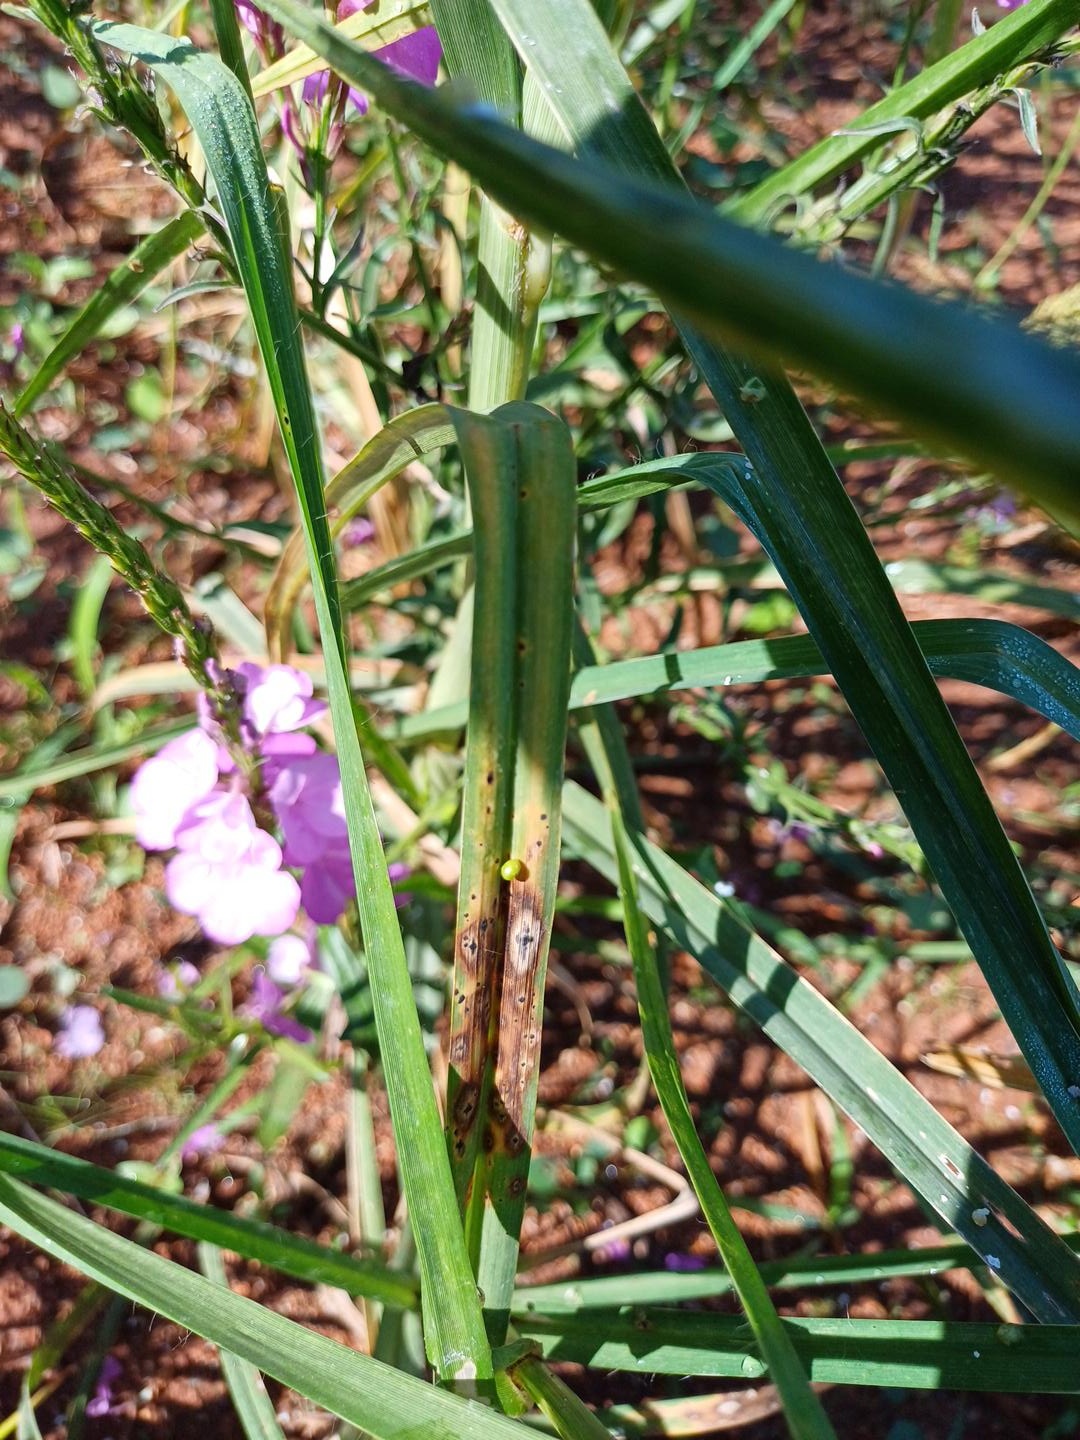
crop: finger millet
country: Kenya
